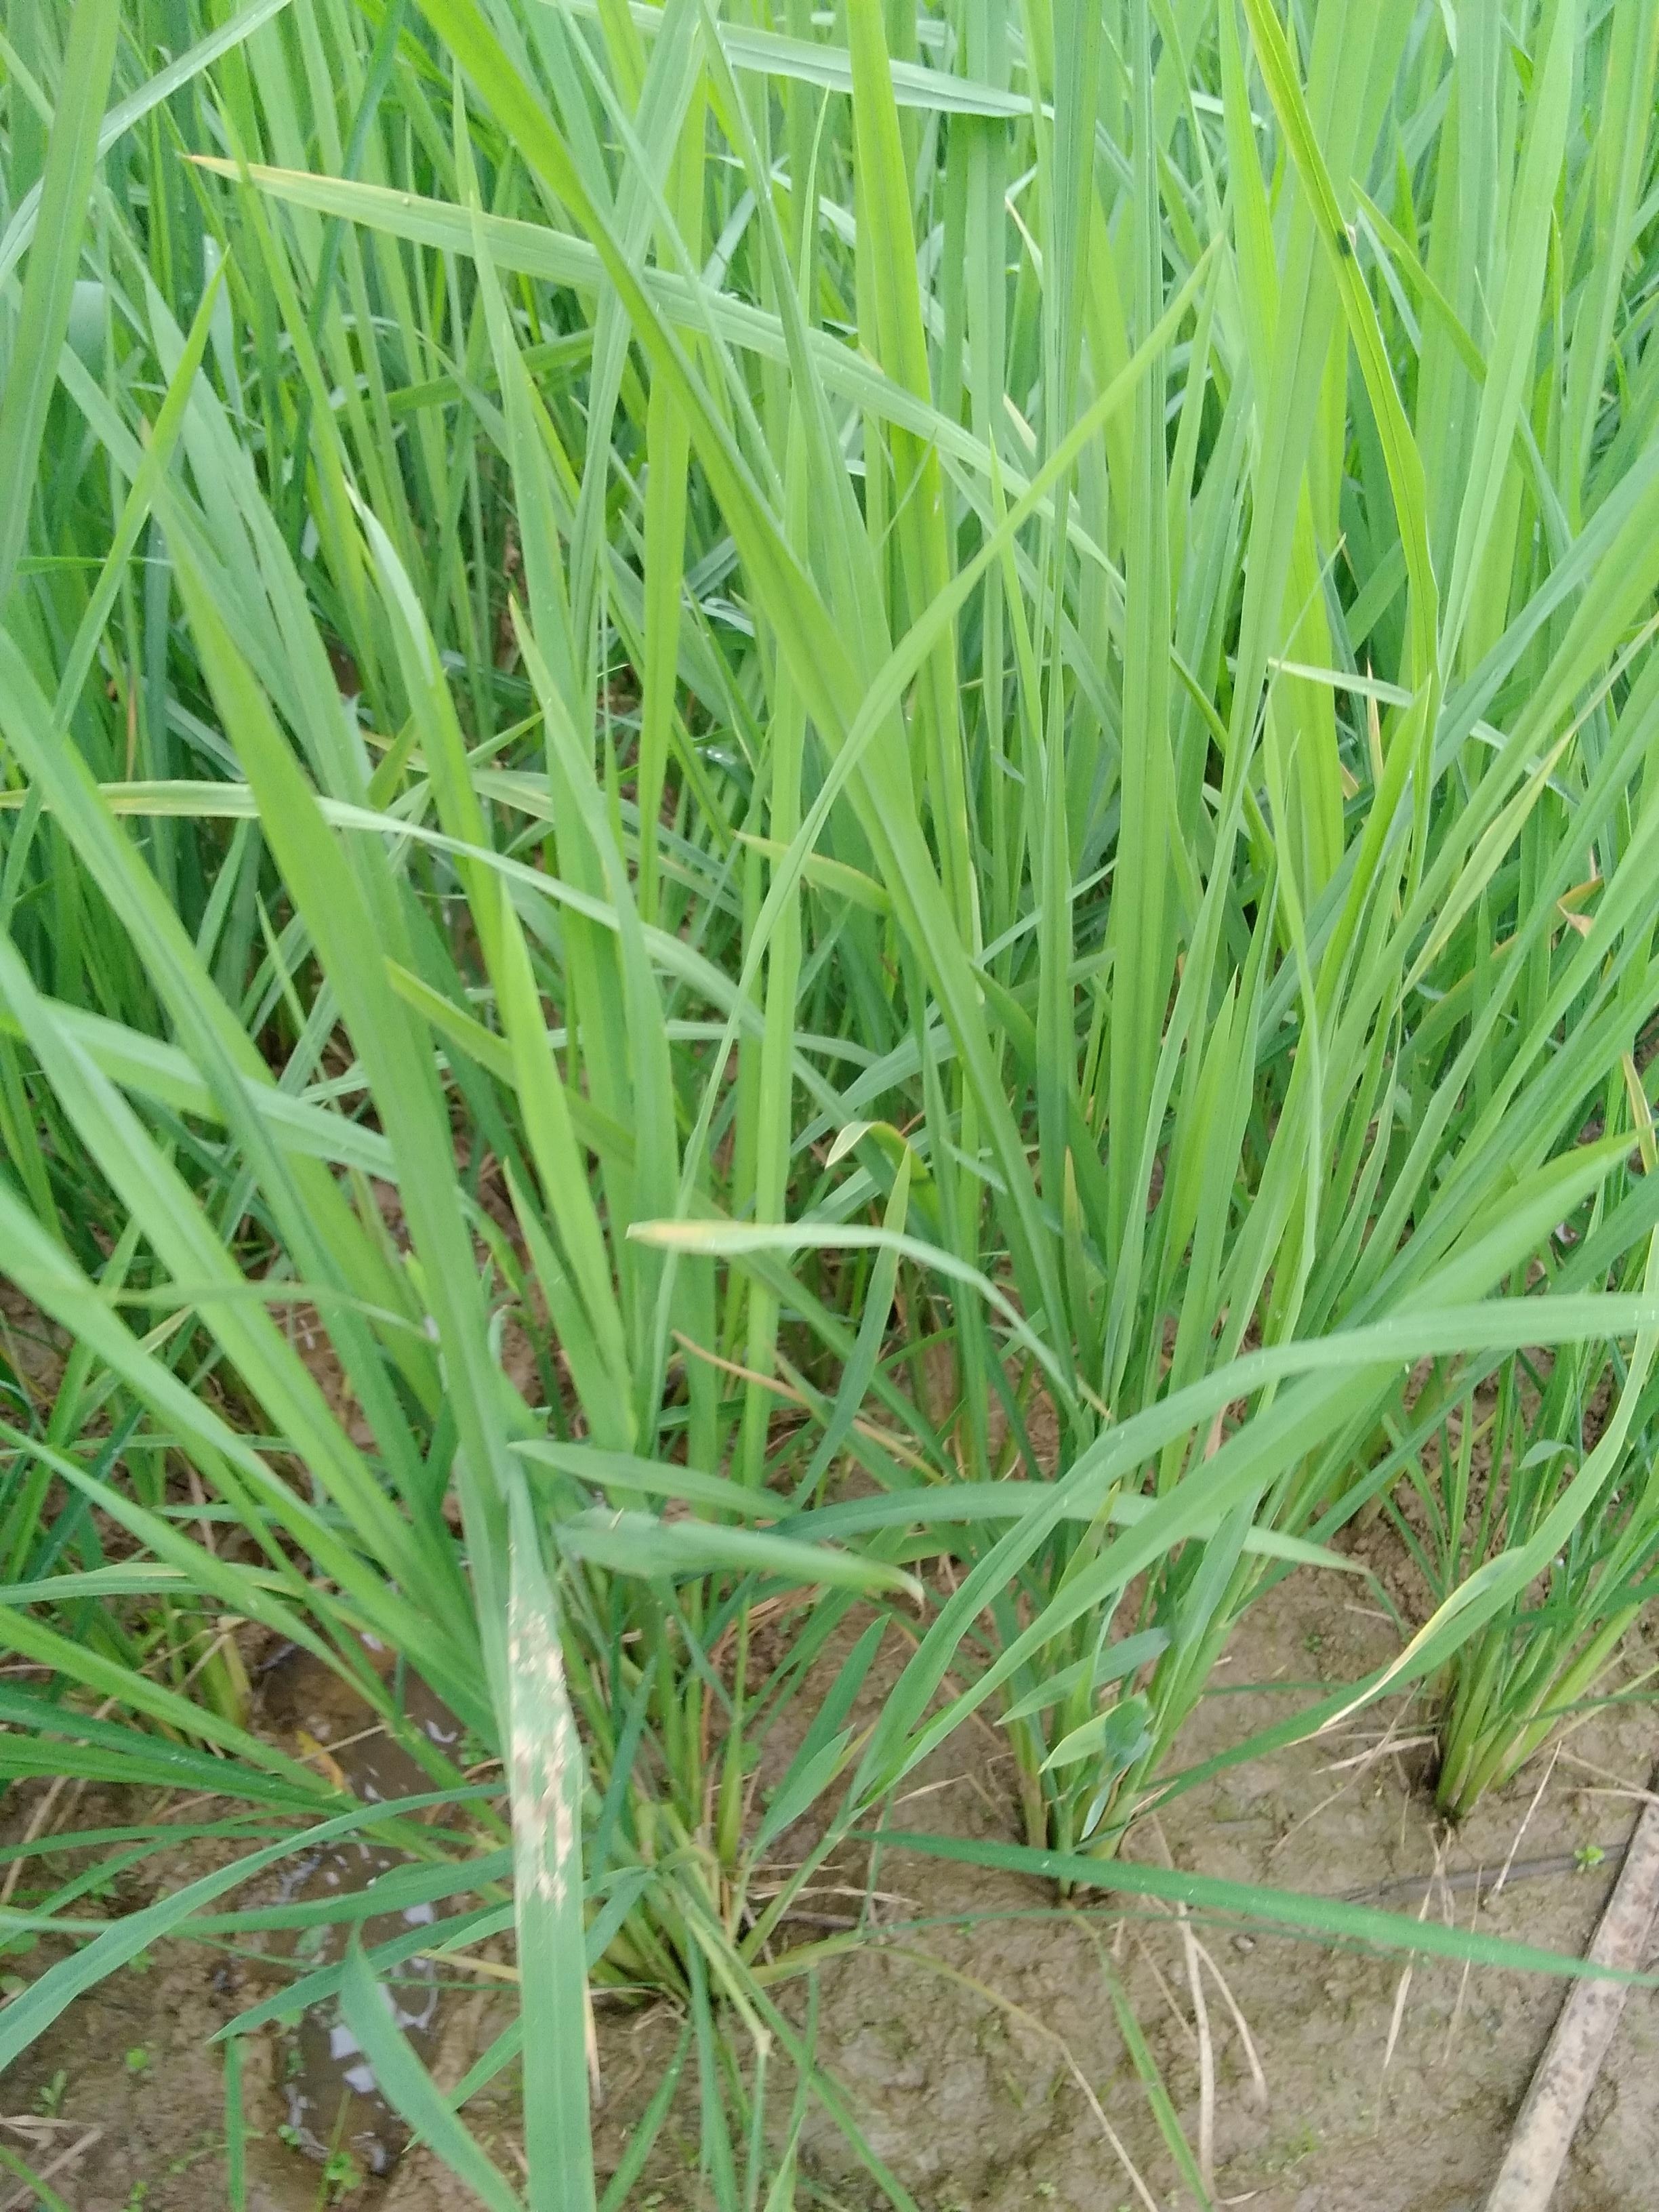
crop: rice
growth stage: vegetative
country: Nigeria
